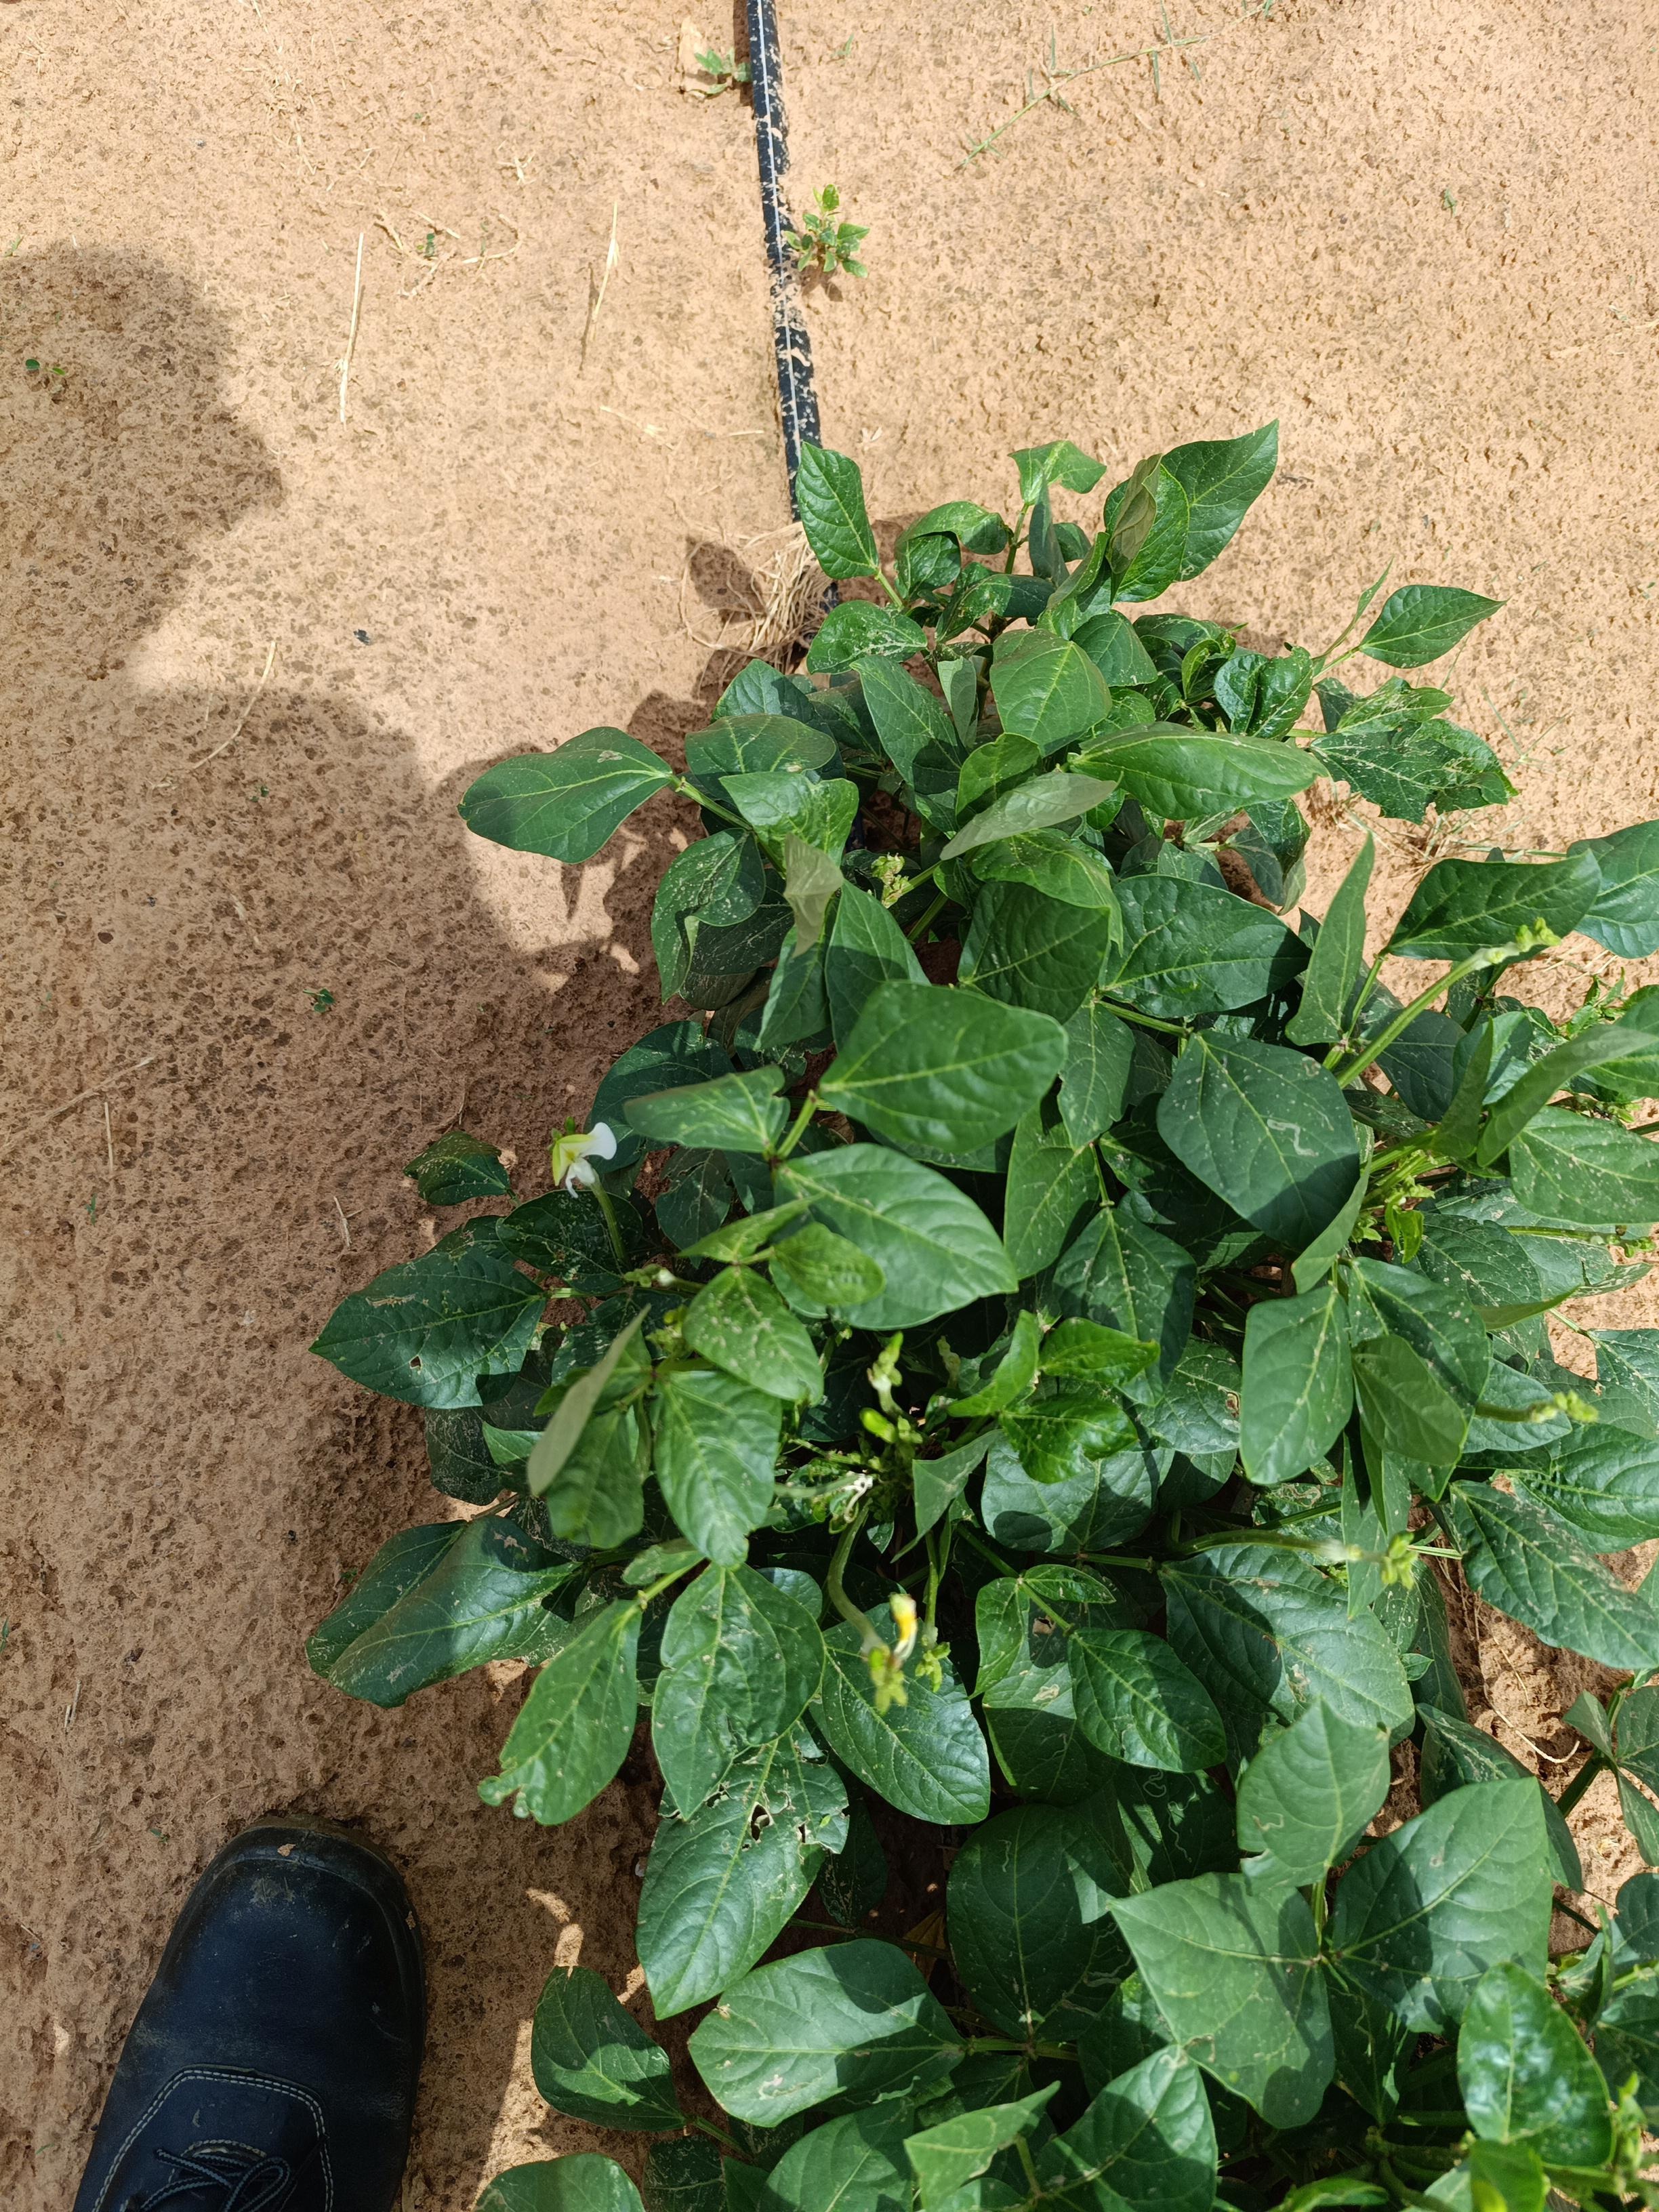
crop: cowpea
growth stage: flowering
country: Nigeria
